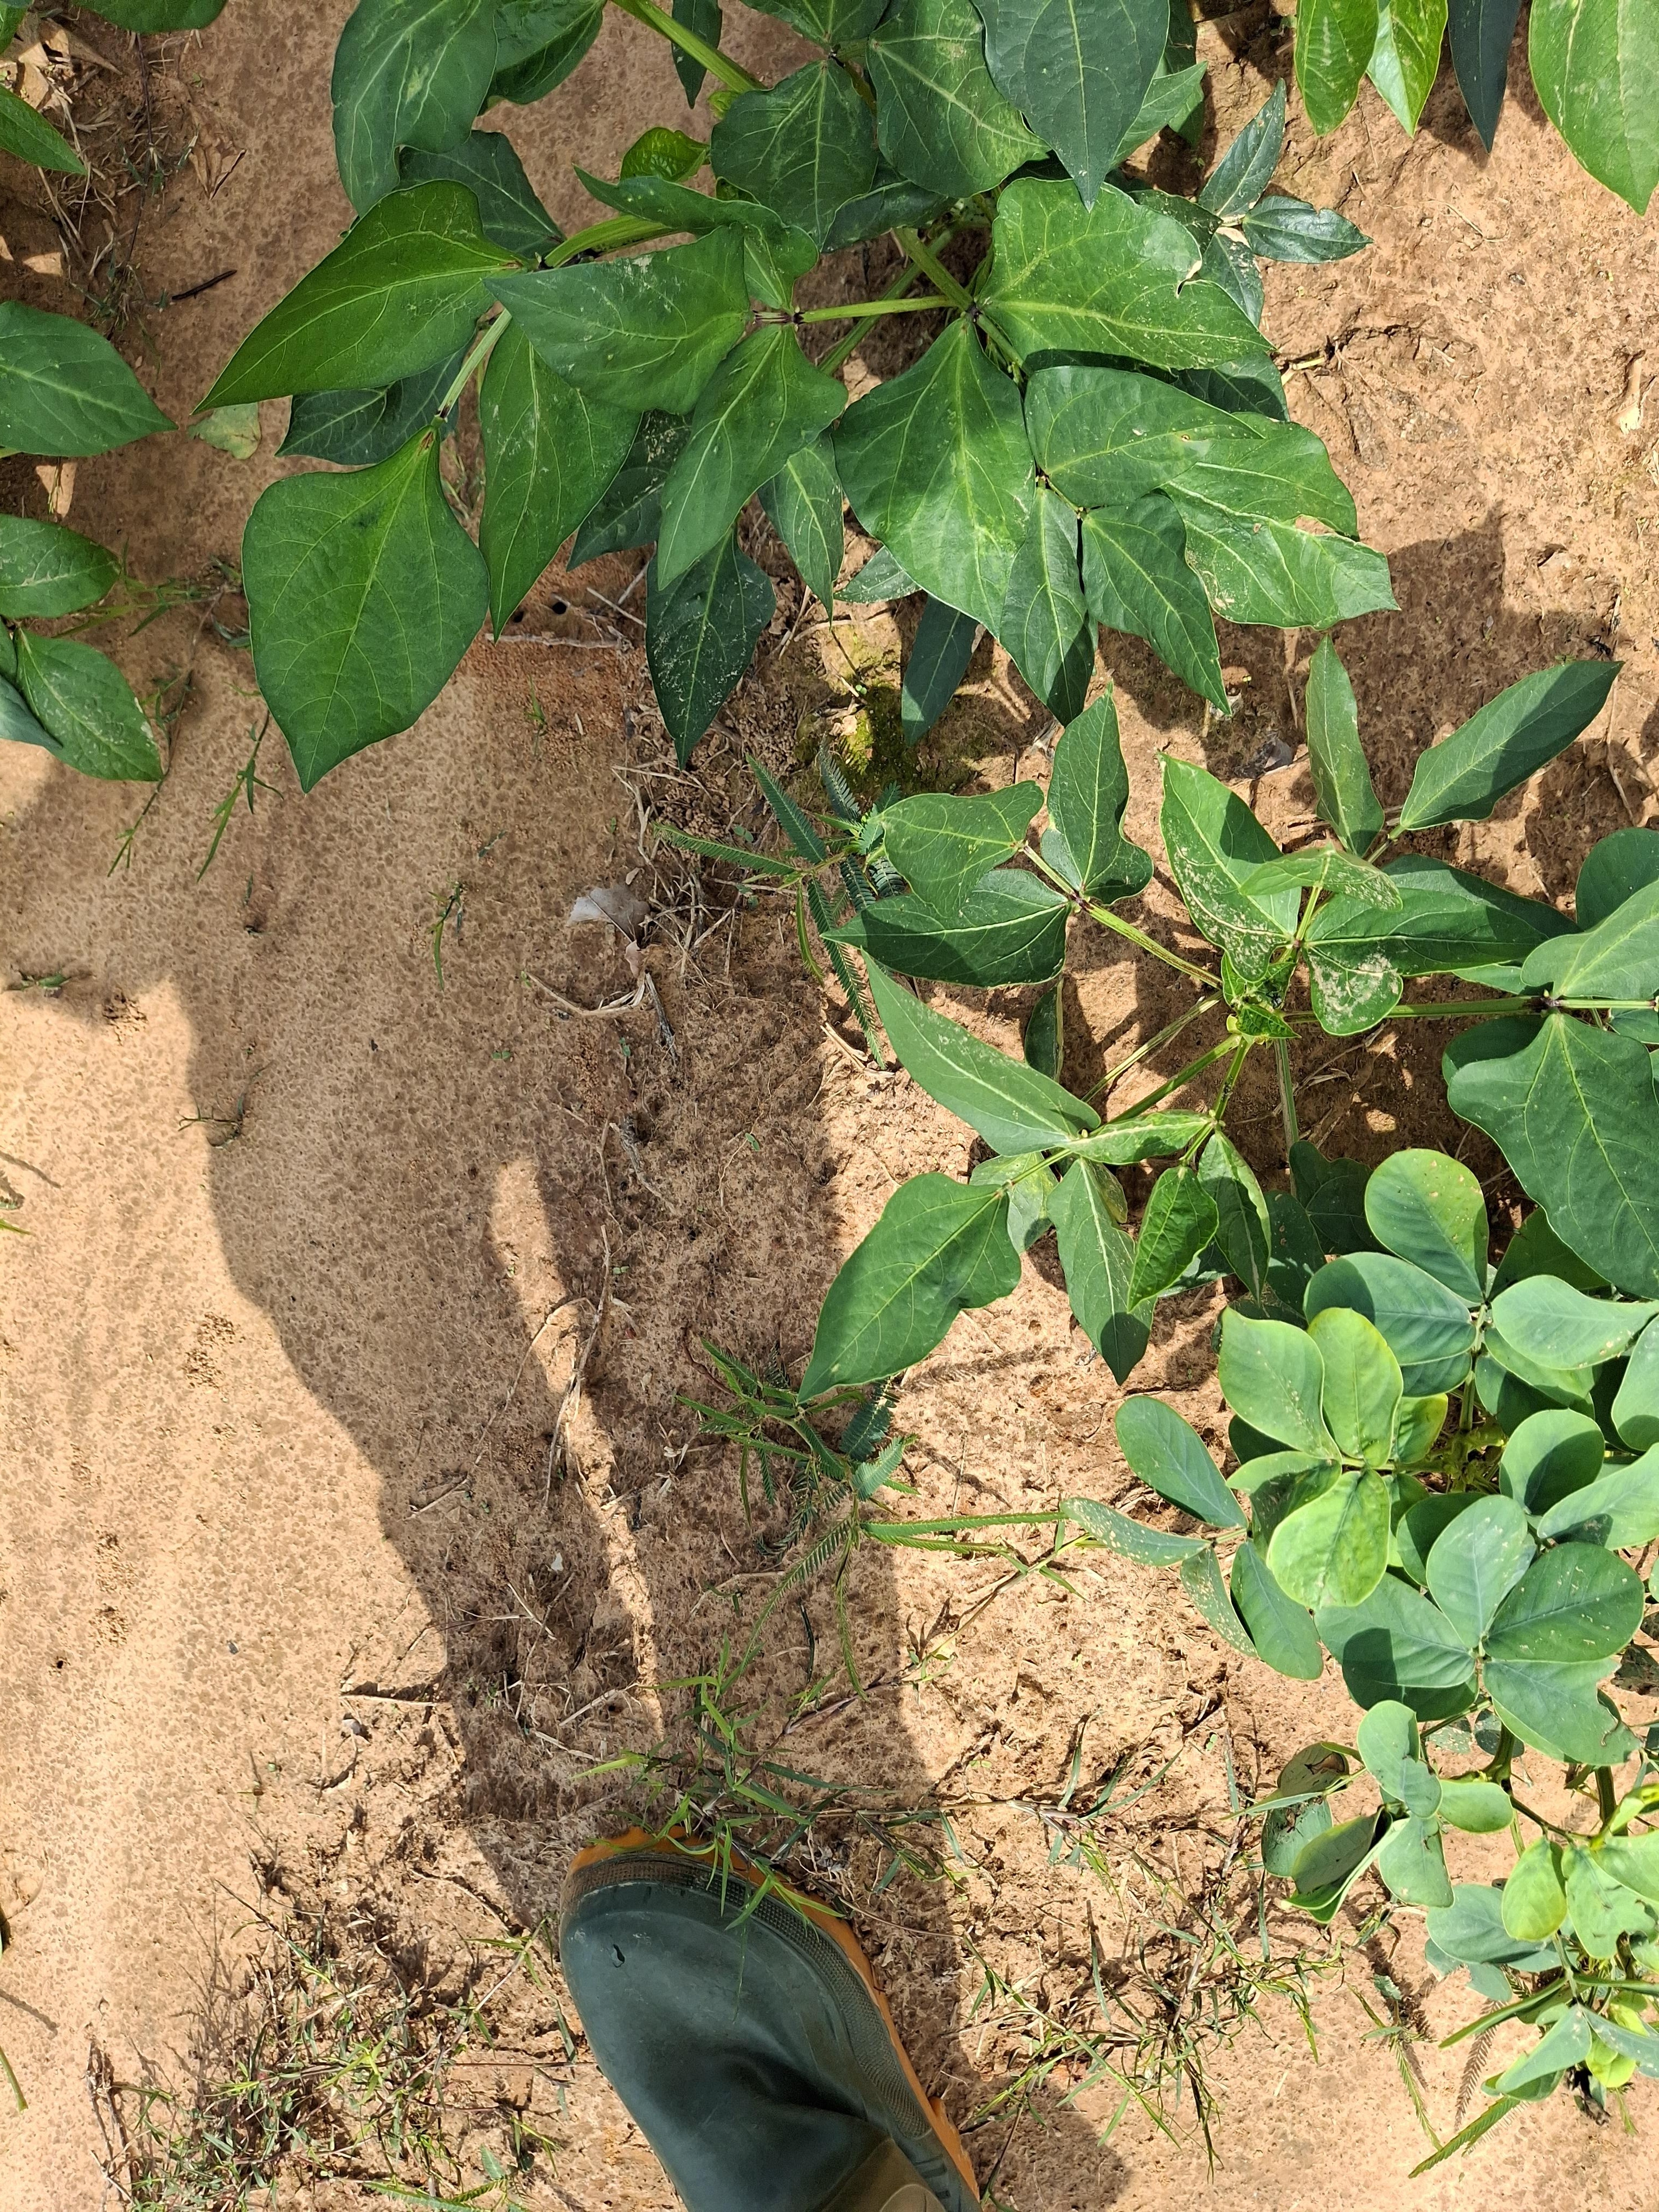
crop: cowpea
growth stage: vegetative
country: Nigeria
